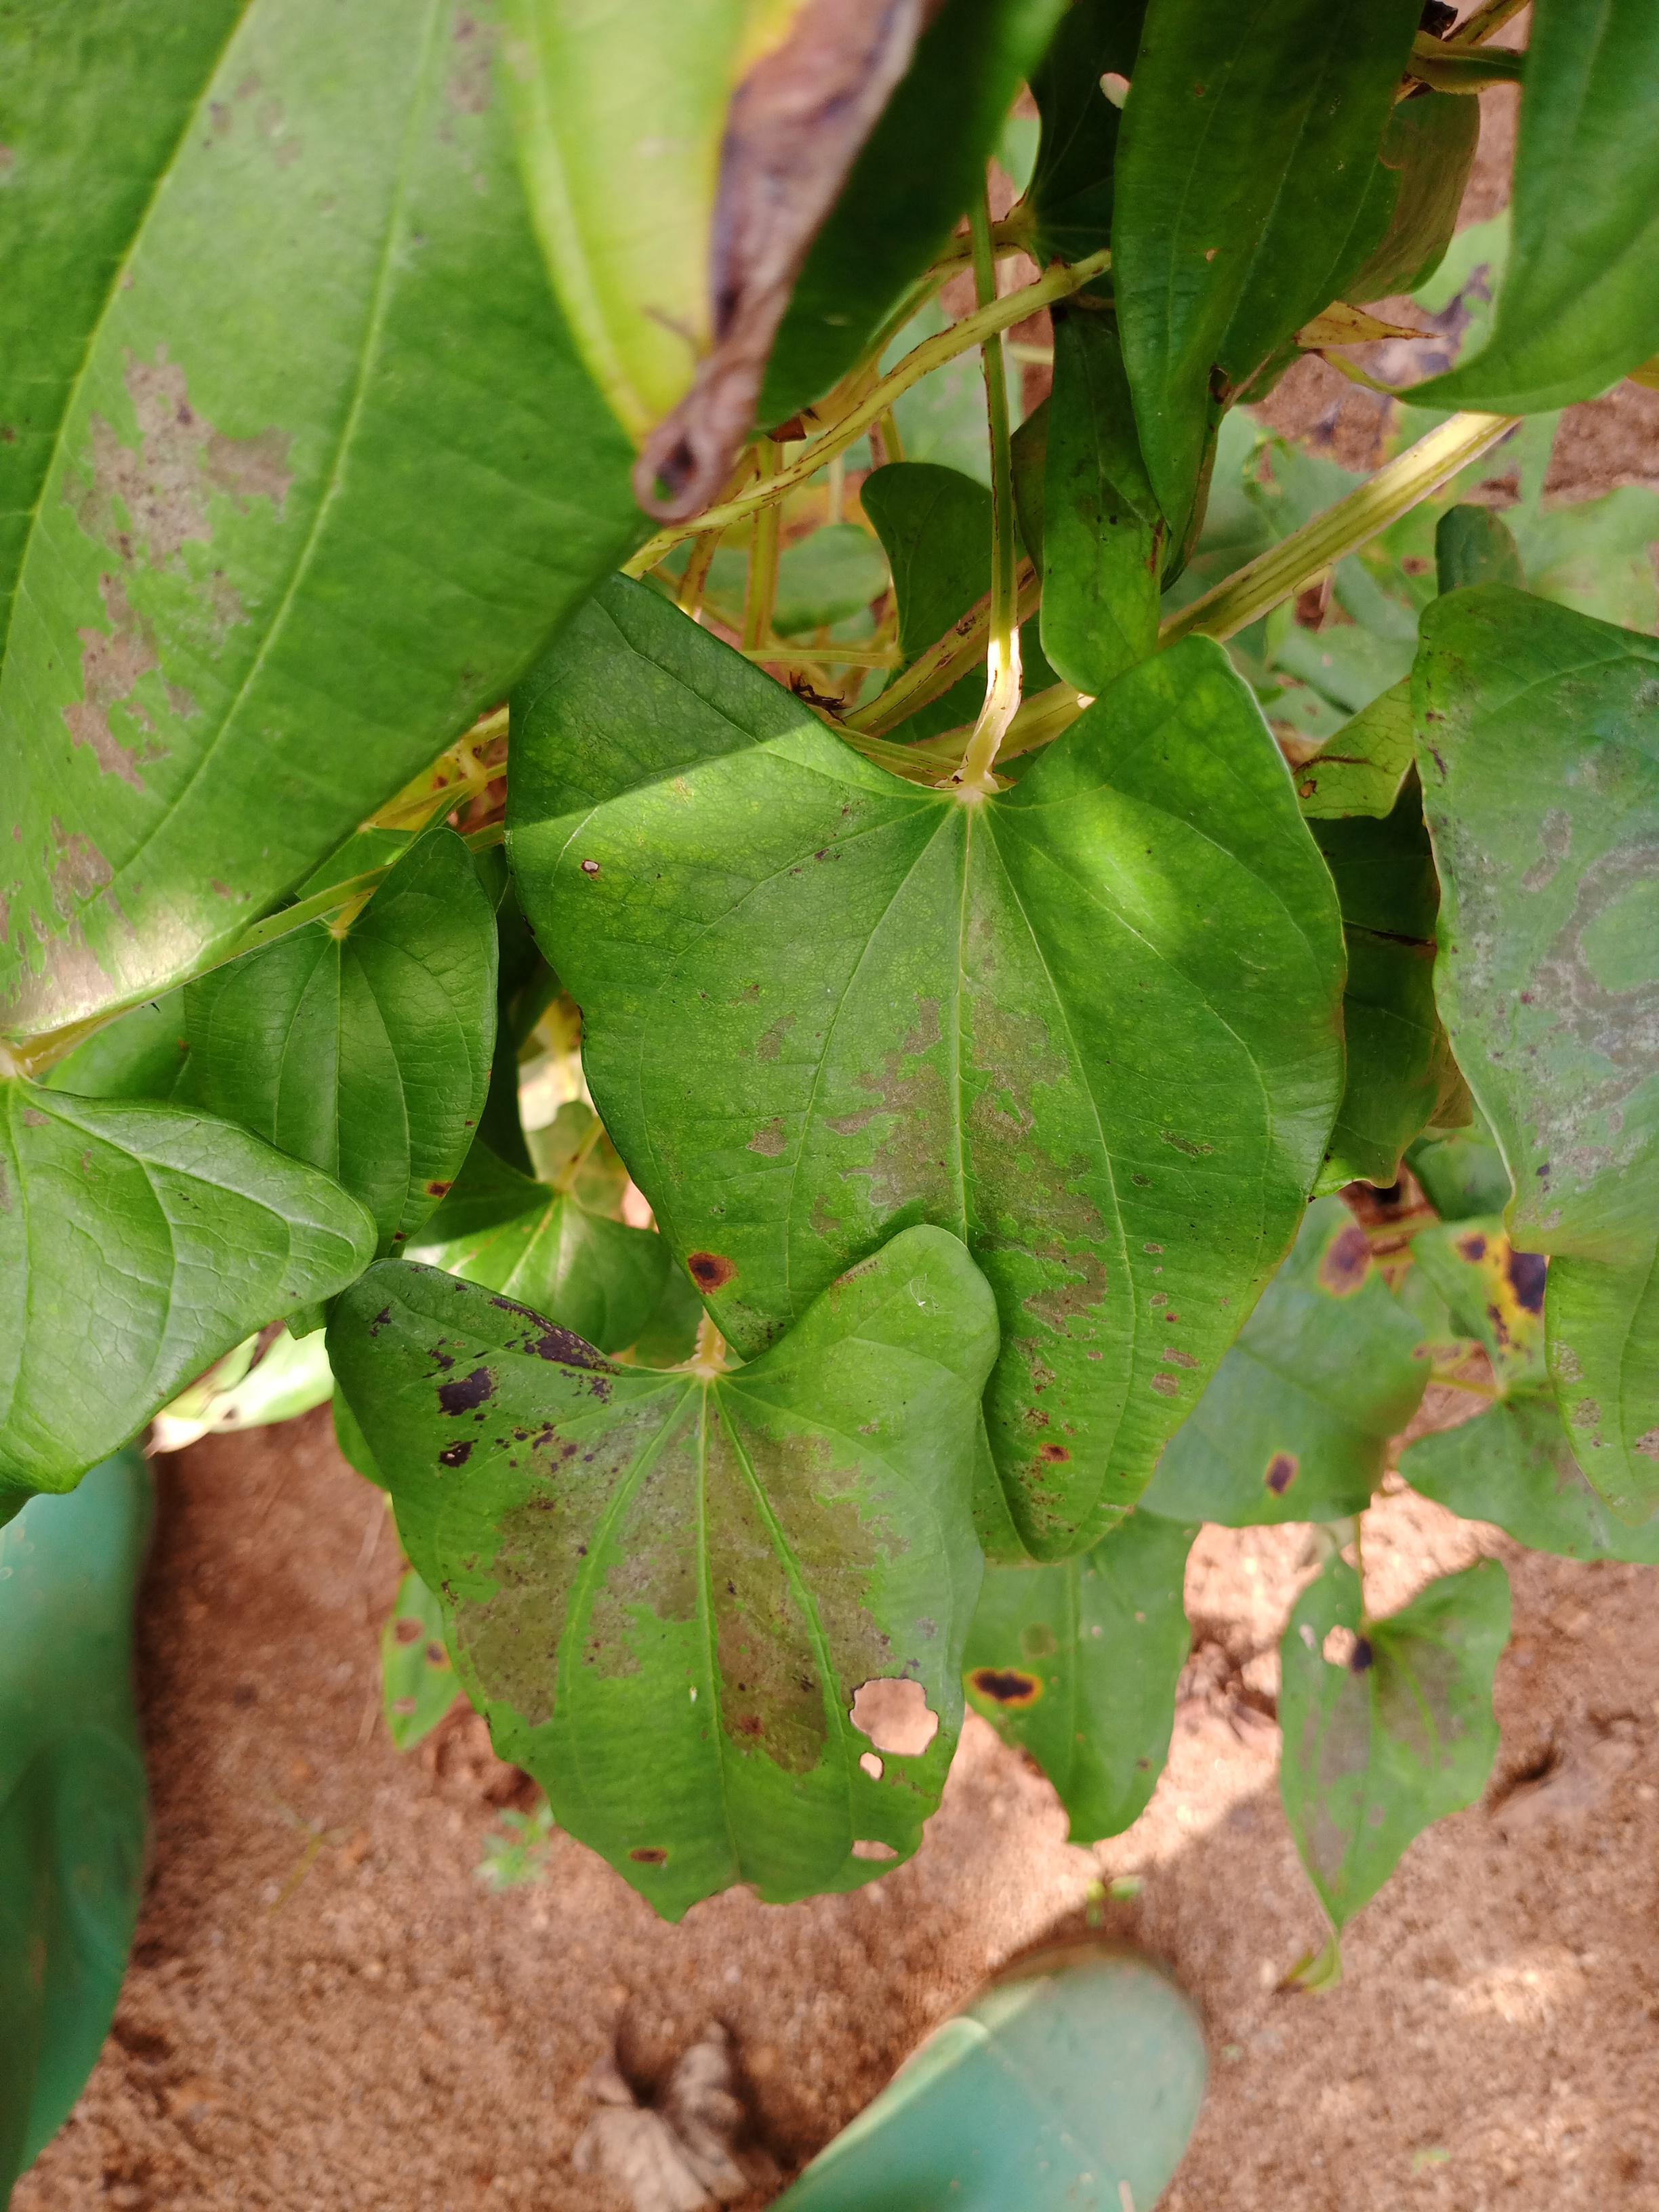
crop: yam
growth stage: vegetative
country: Nigeria
